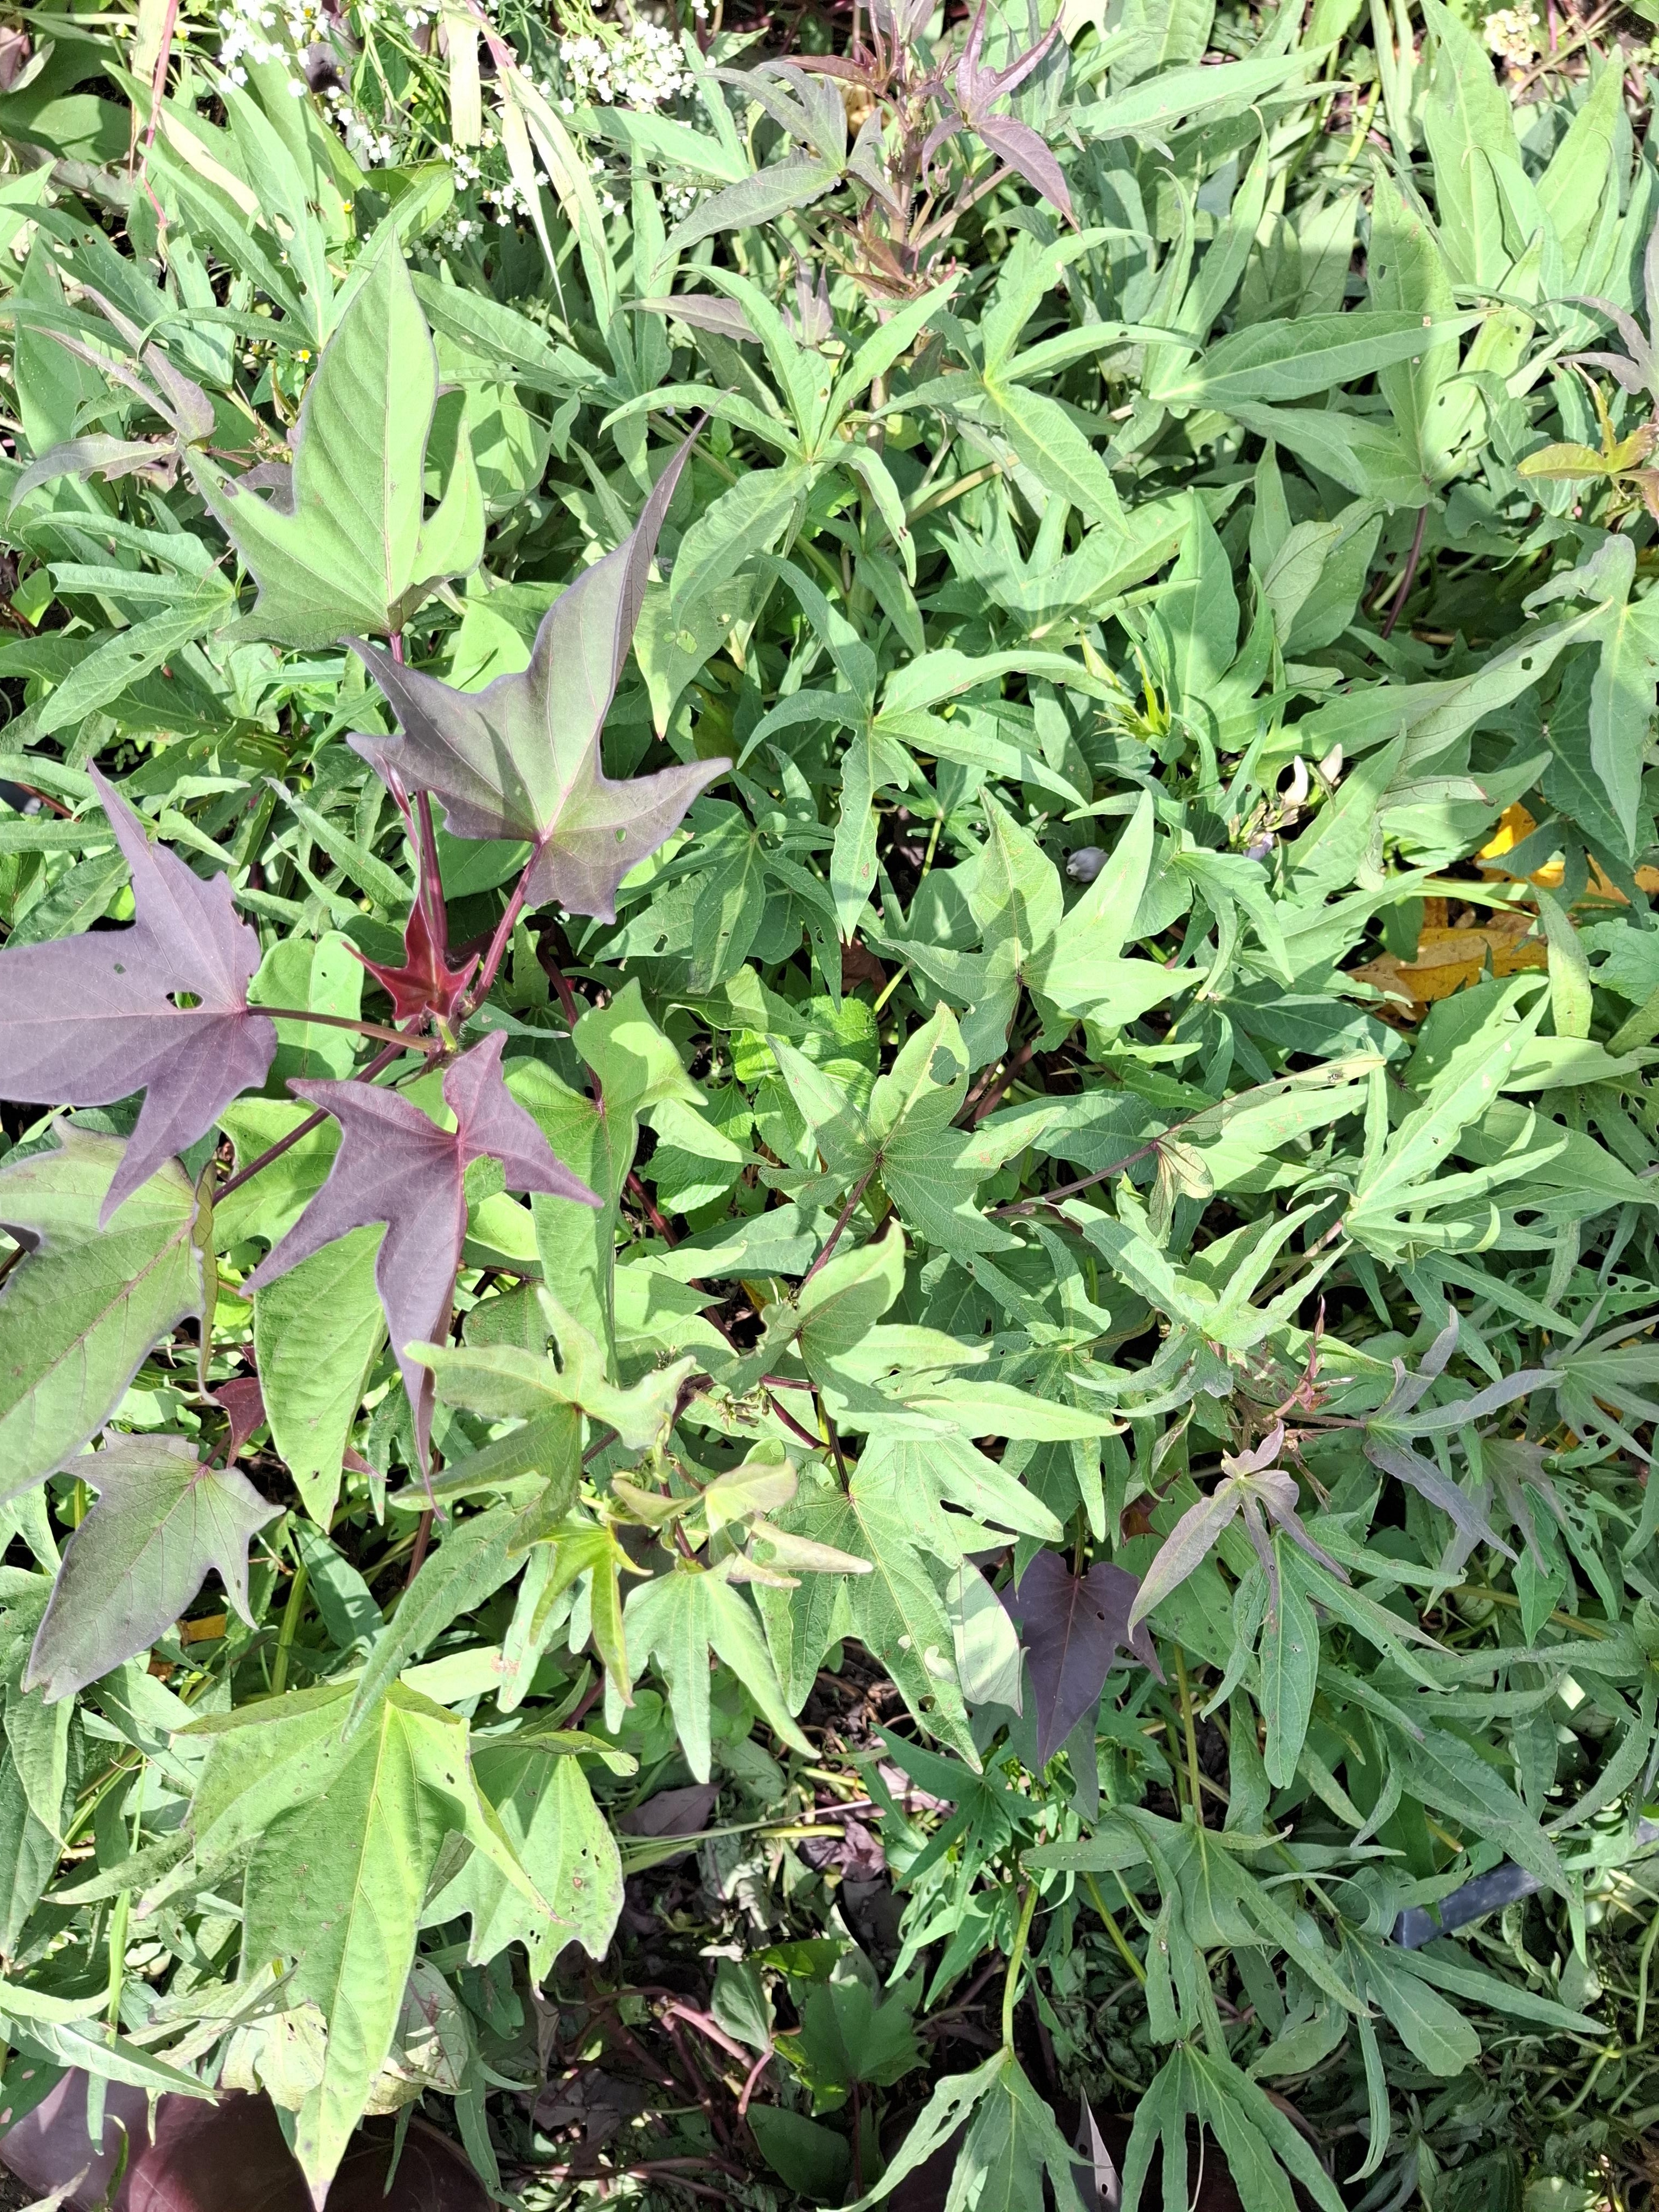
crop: finger millet
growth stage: heading tuber
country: Tanzania
